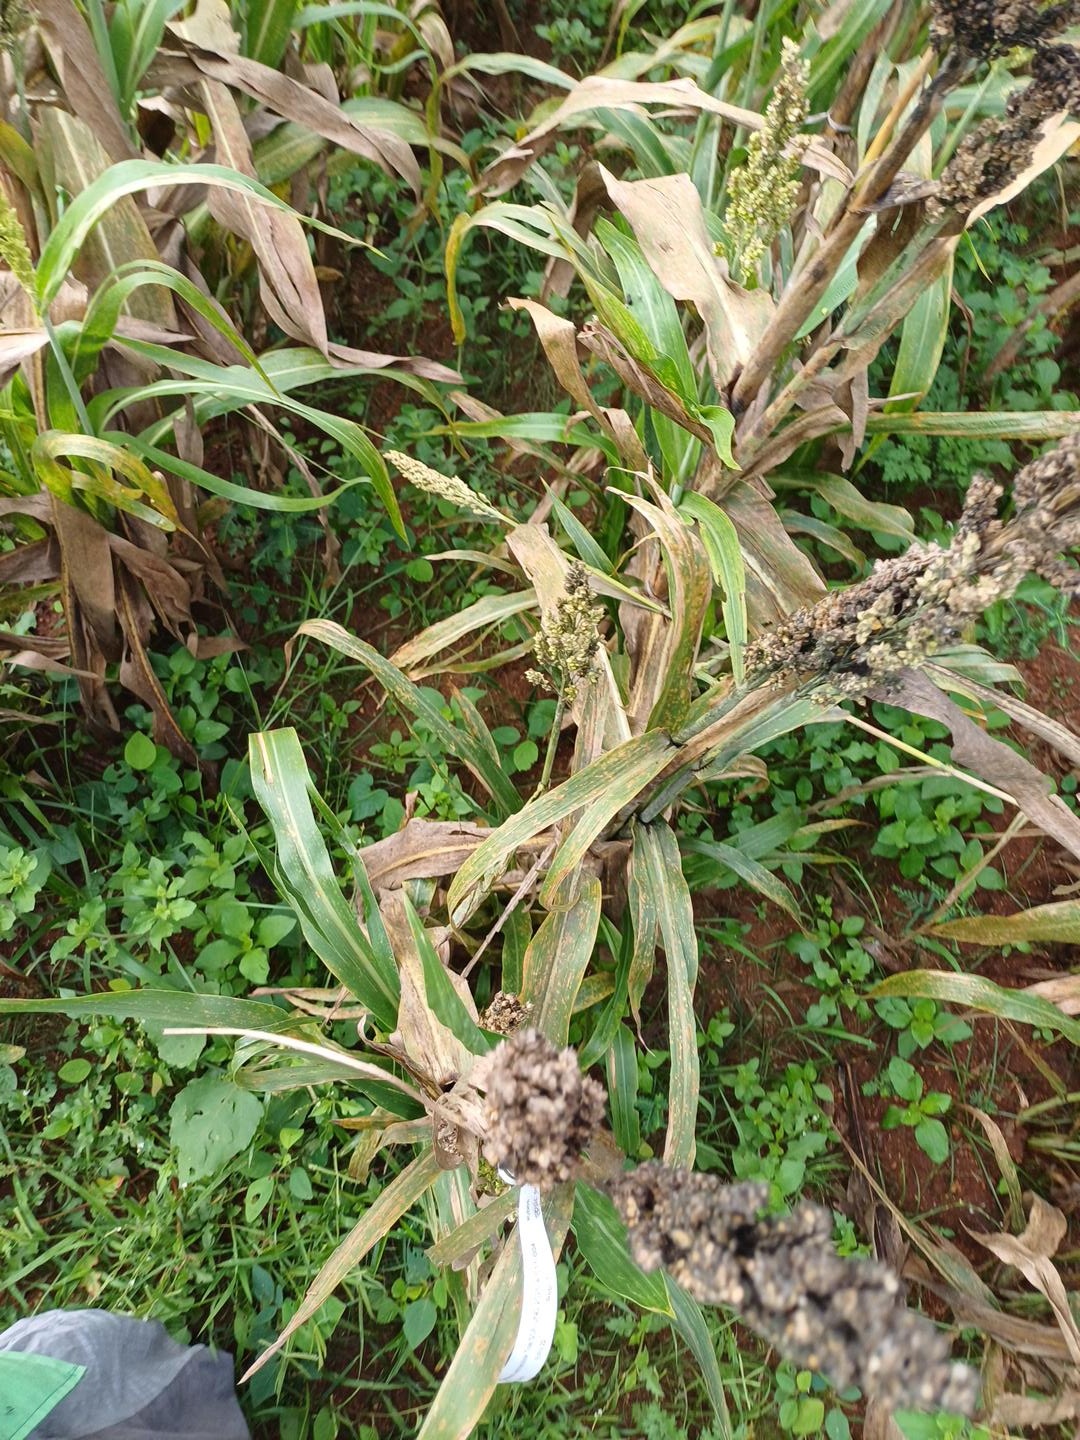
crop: sorghum
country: Kenya
